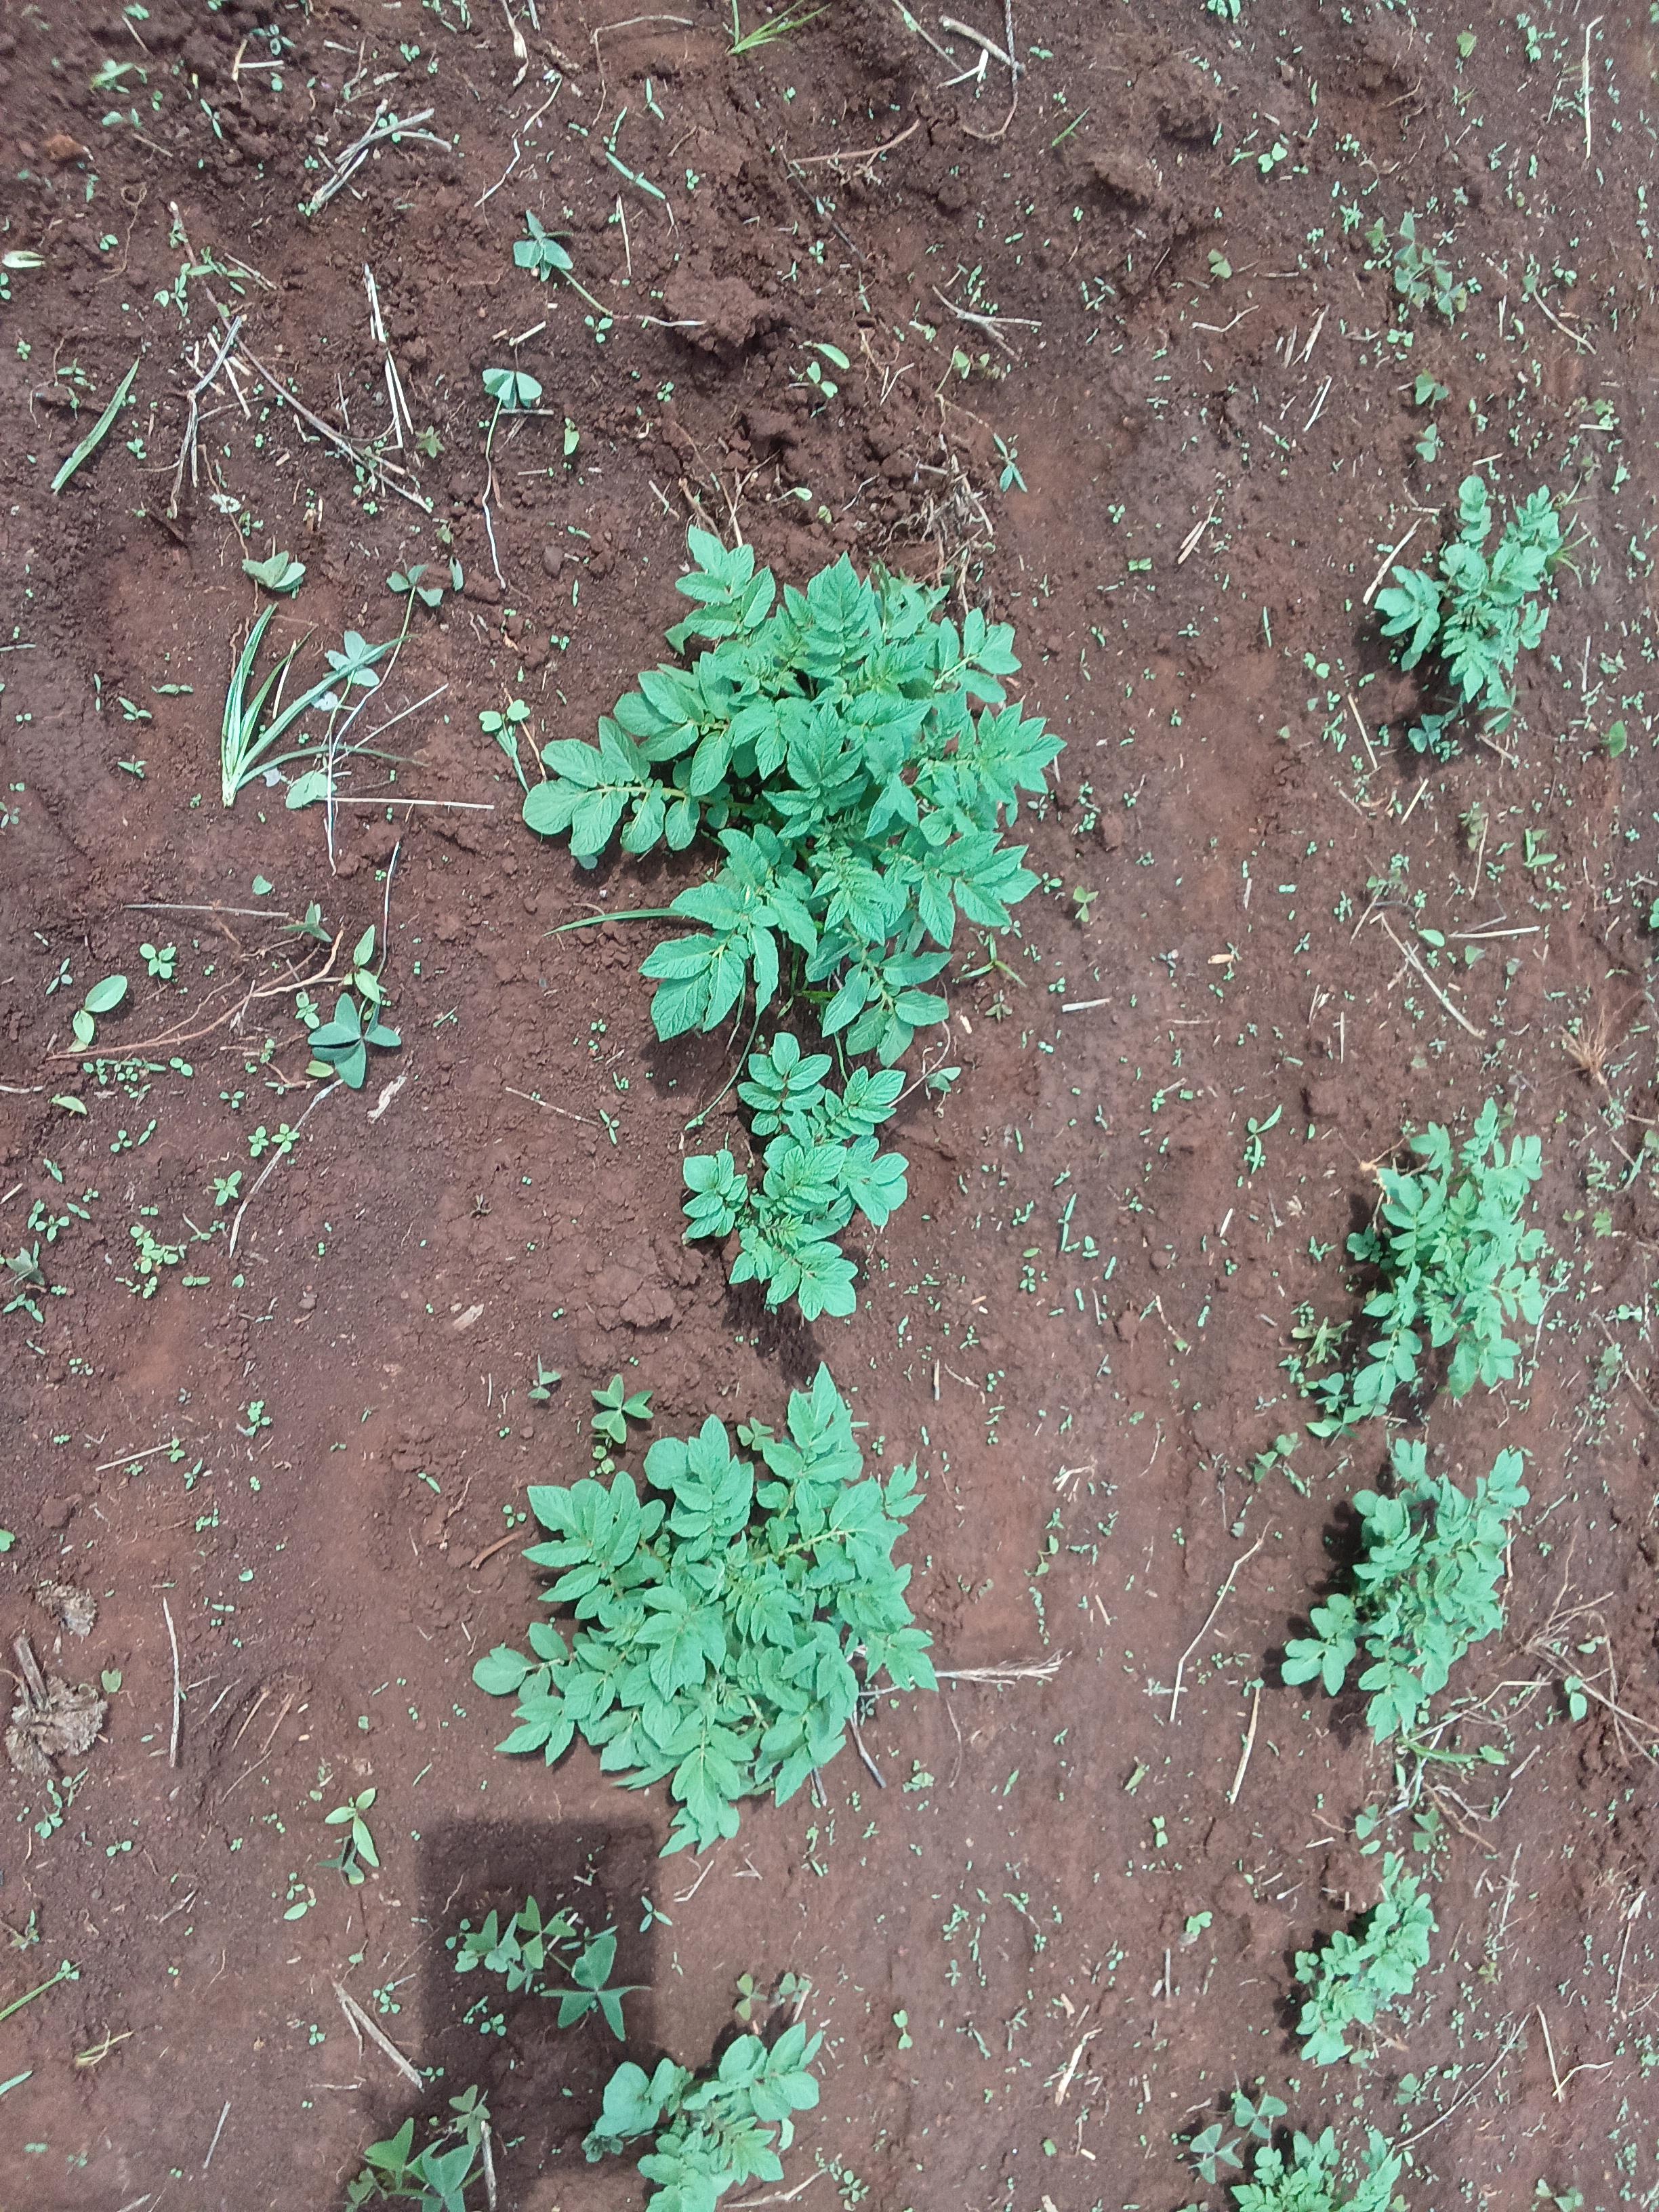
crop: potato
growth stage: sprouting emergence
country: Kenya
